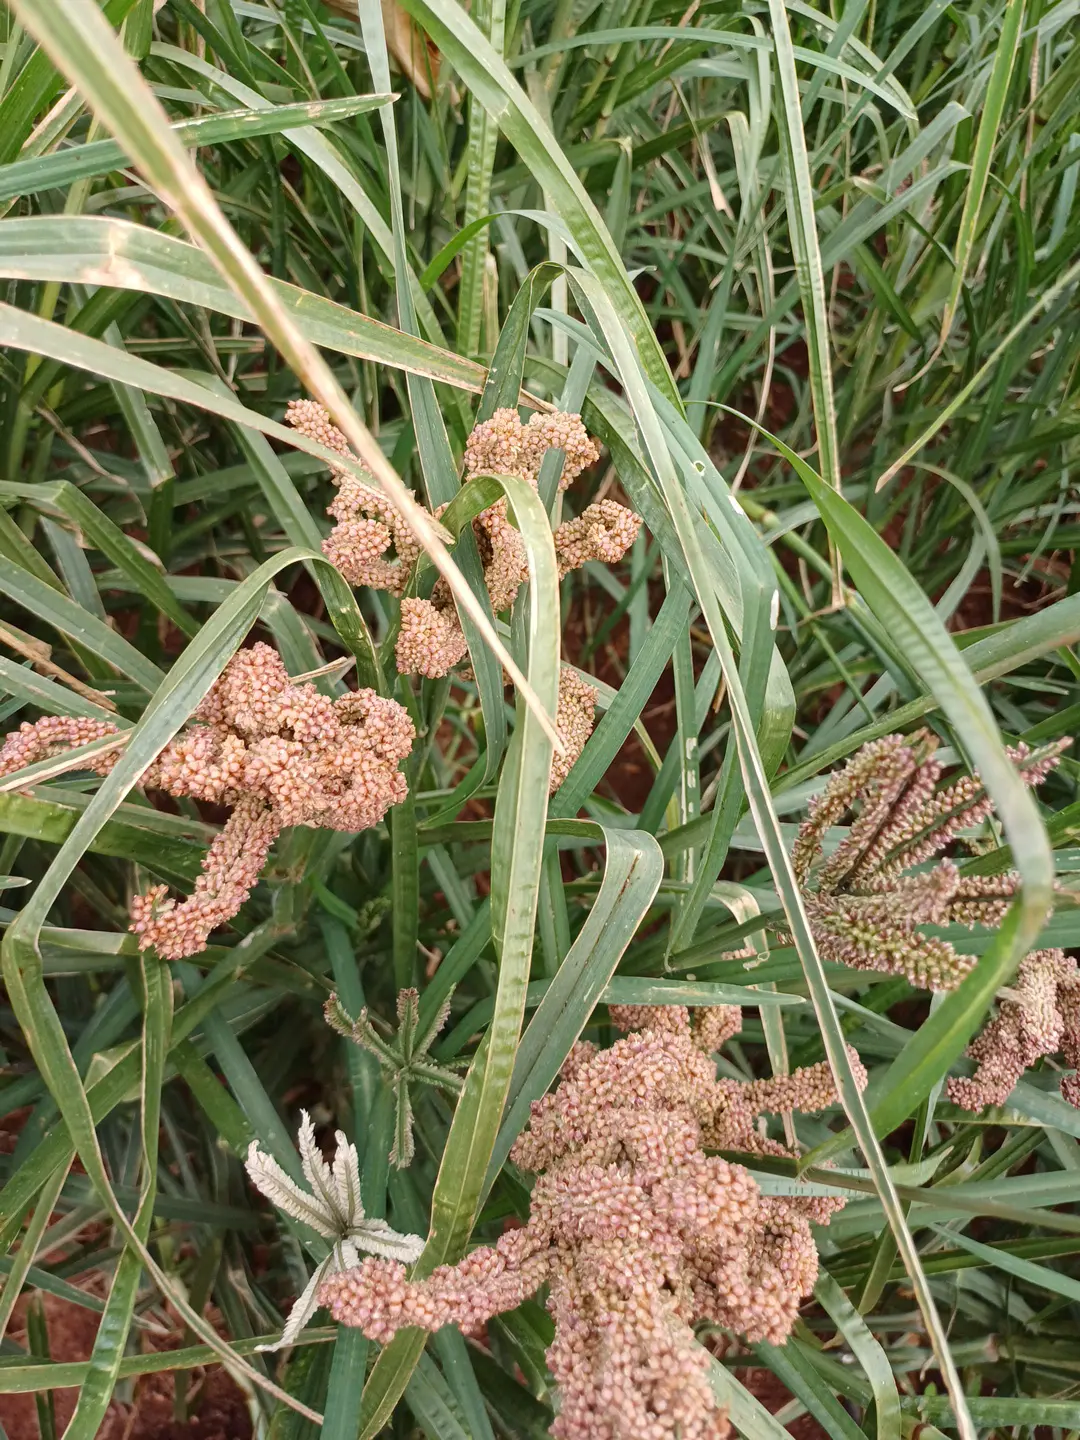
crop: finger millet
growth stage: filling grain
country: Kenya
